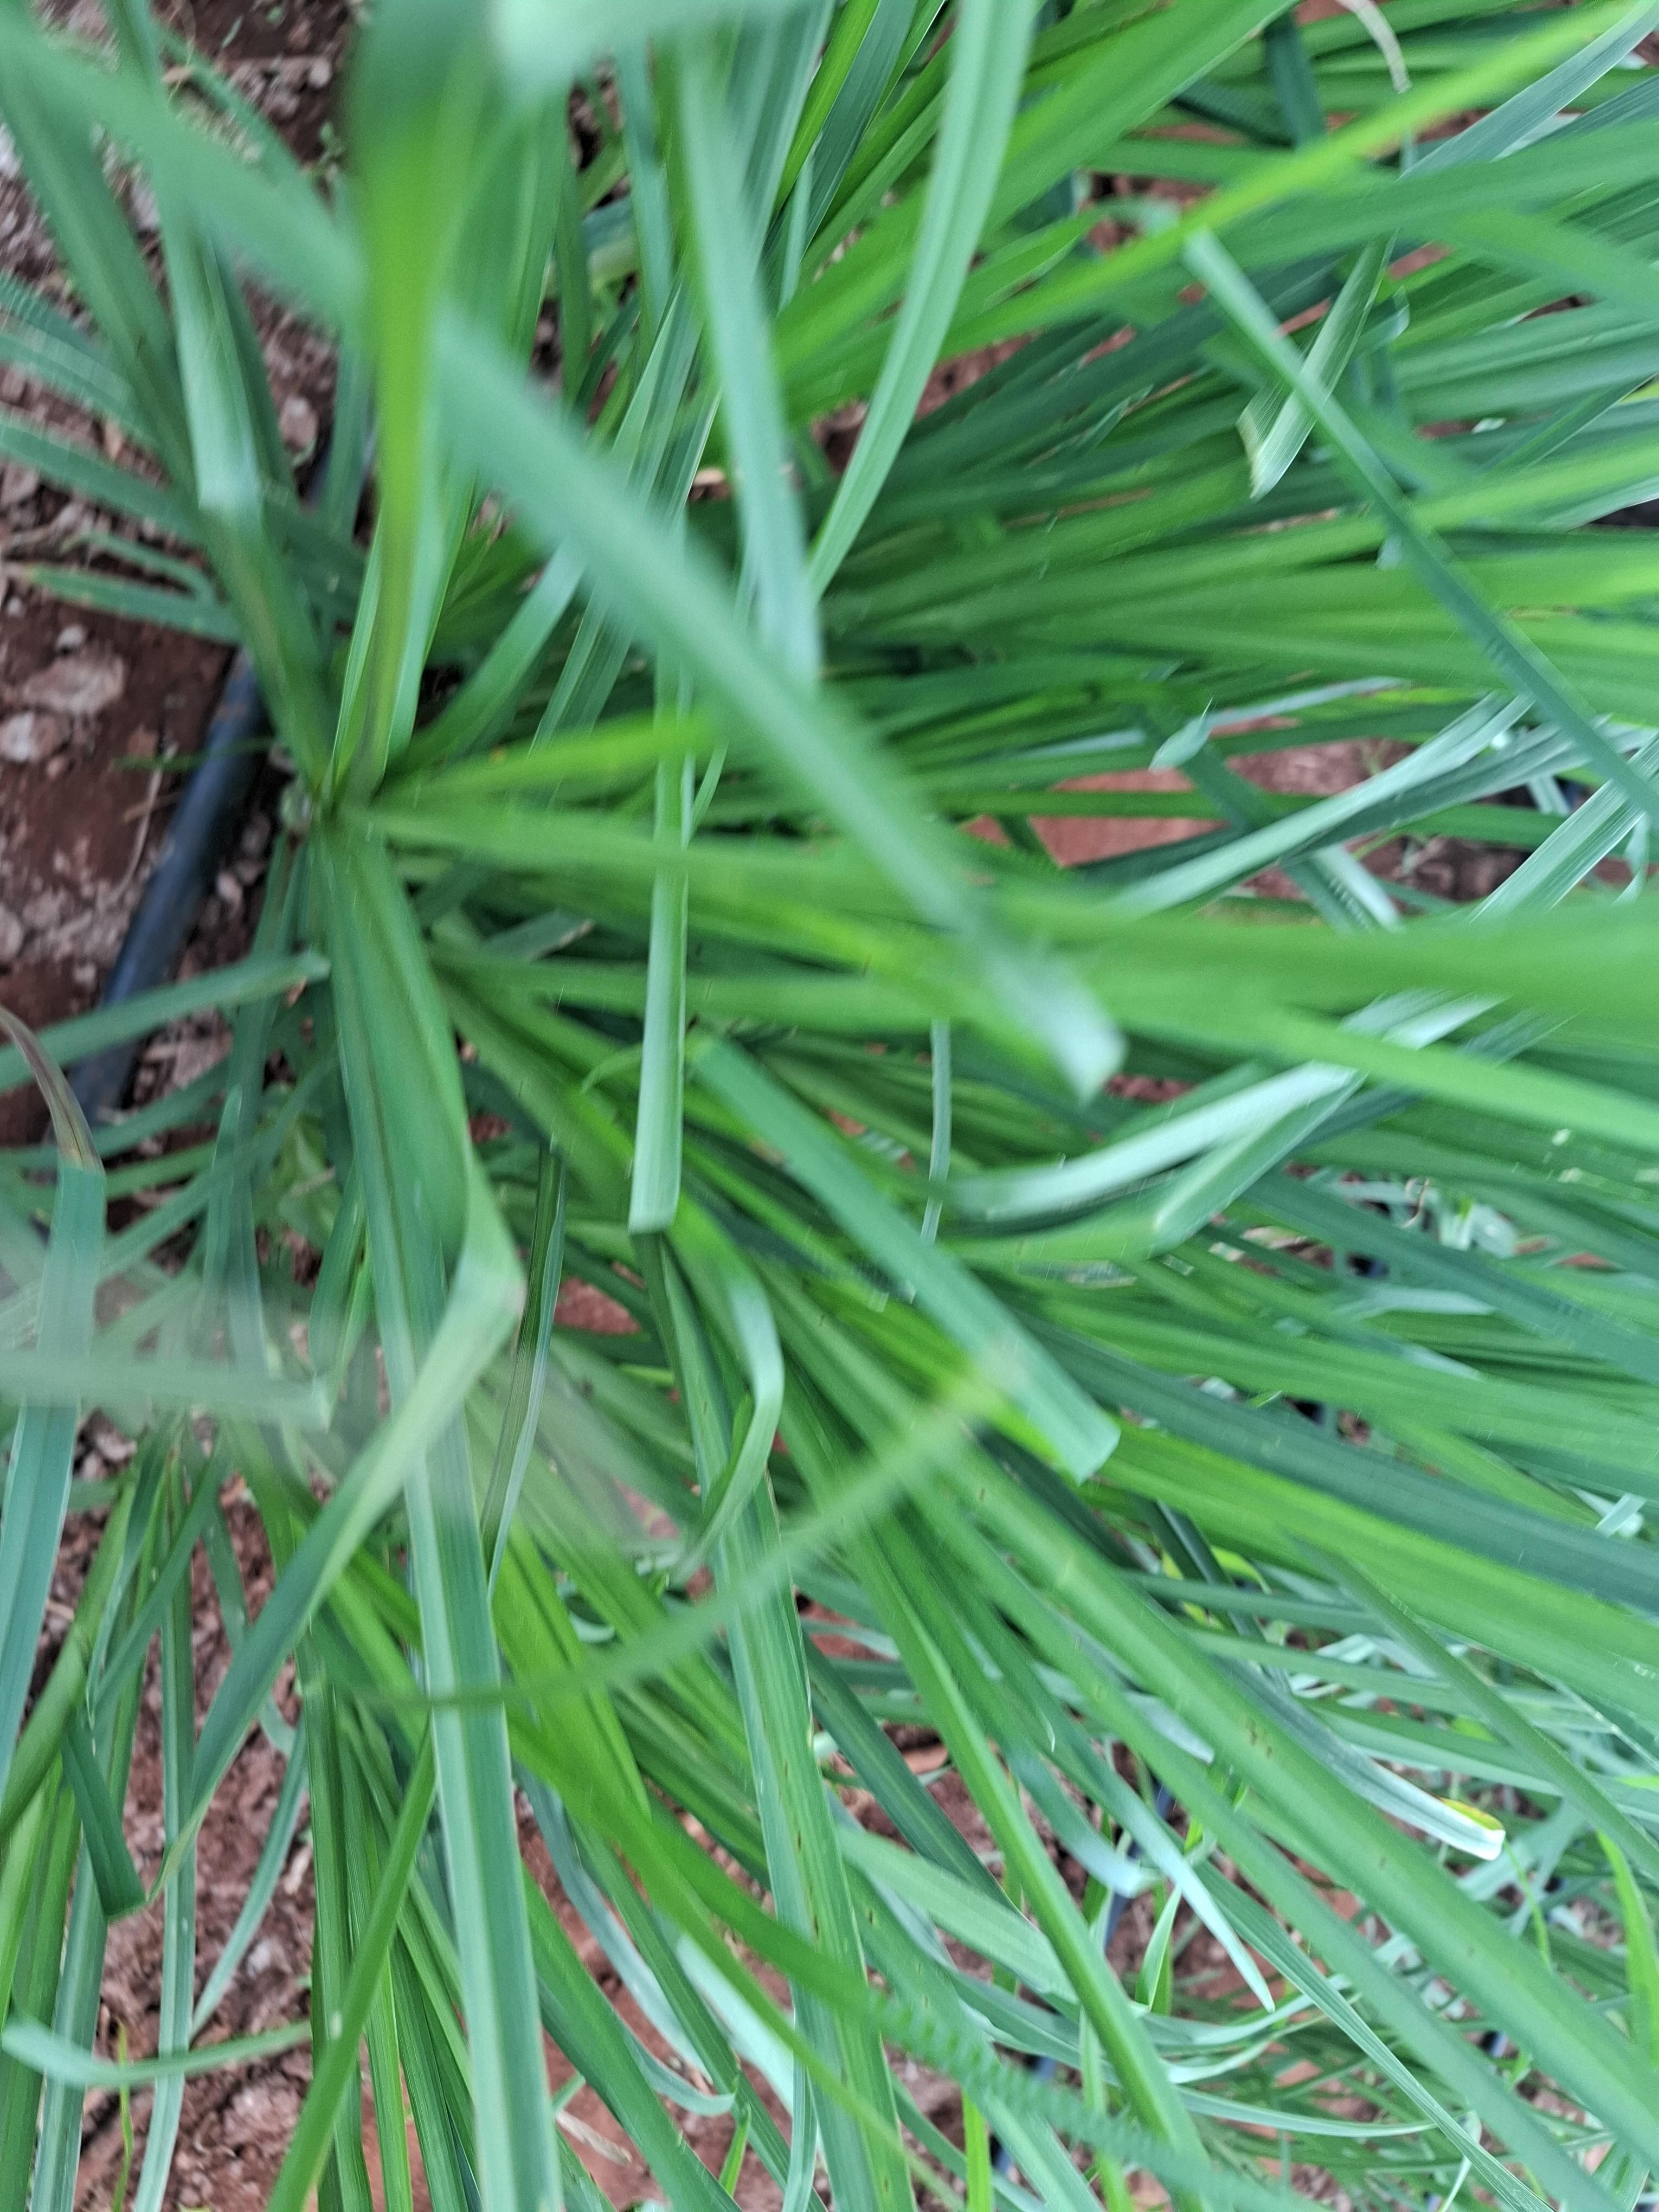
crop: finger millet
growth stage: vegetative
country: Kenya
